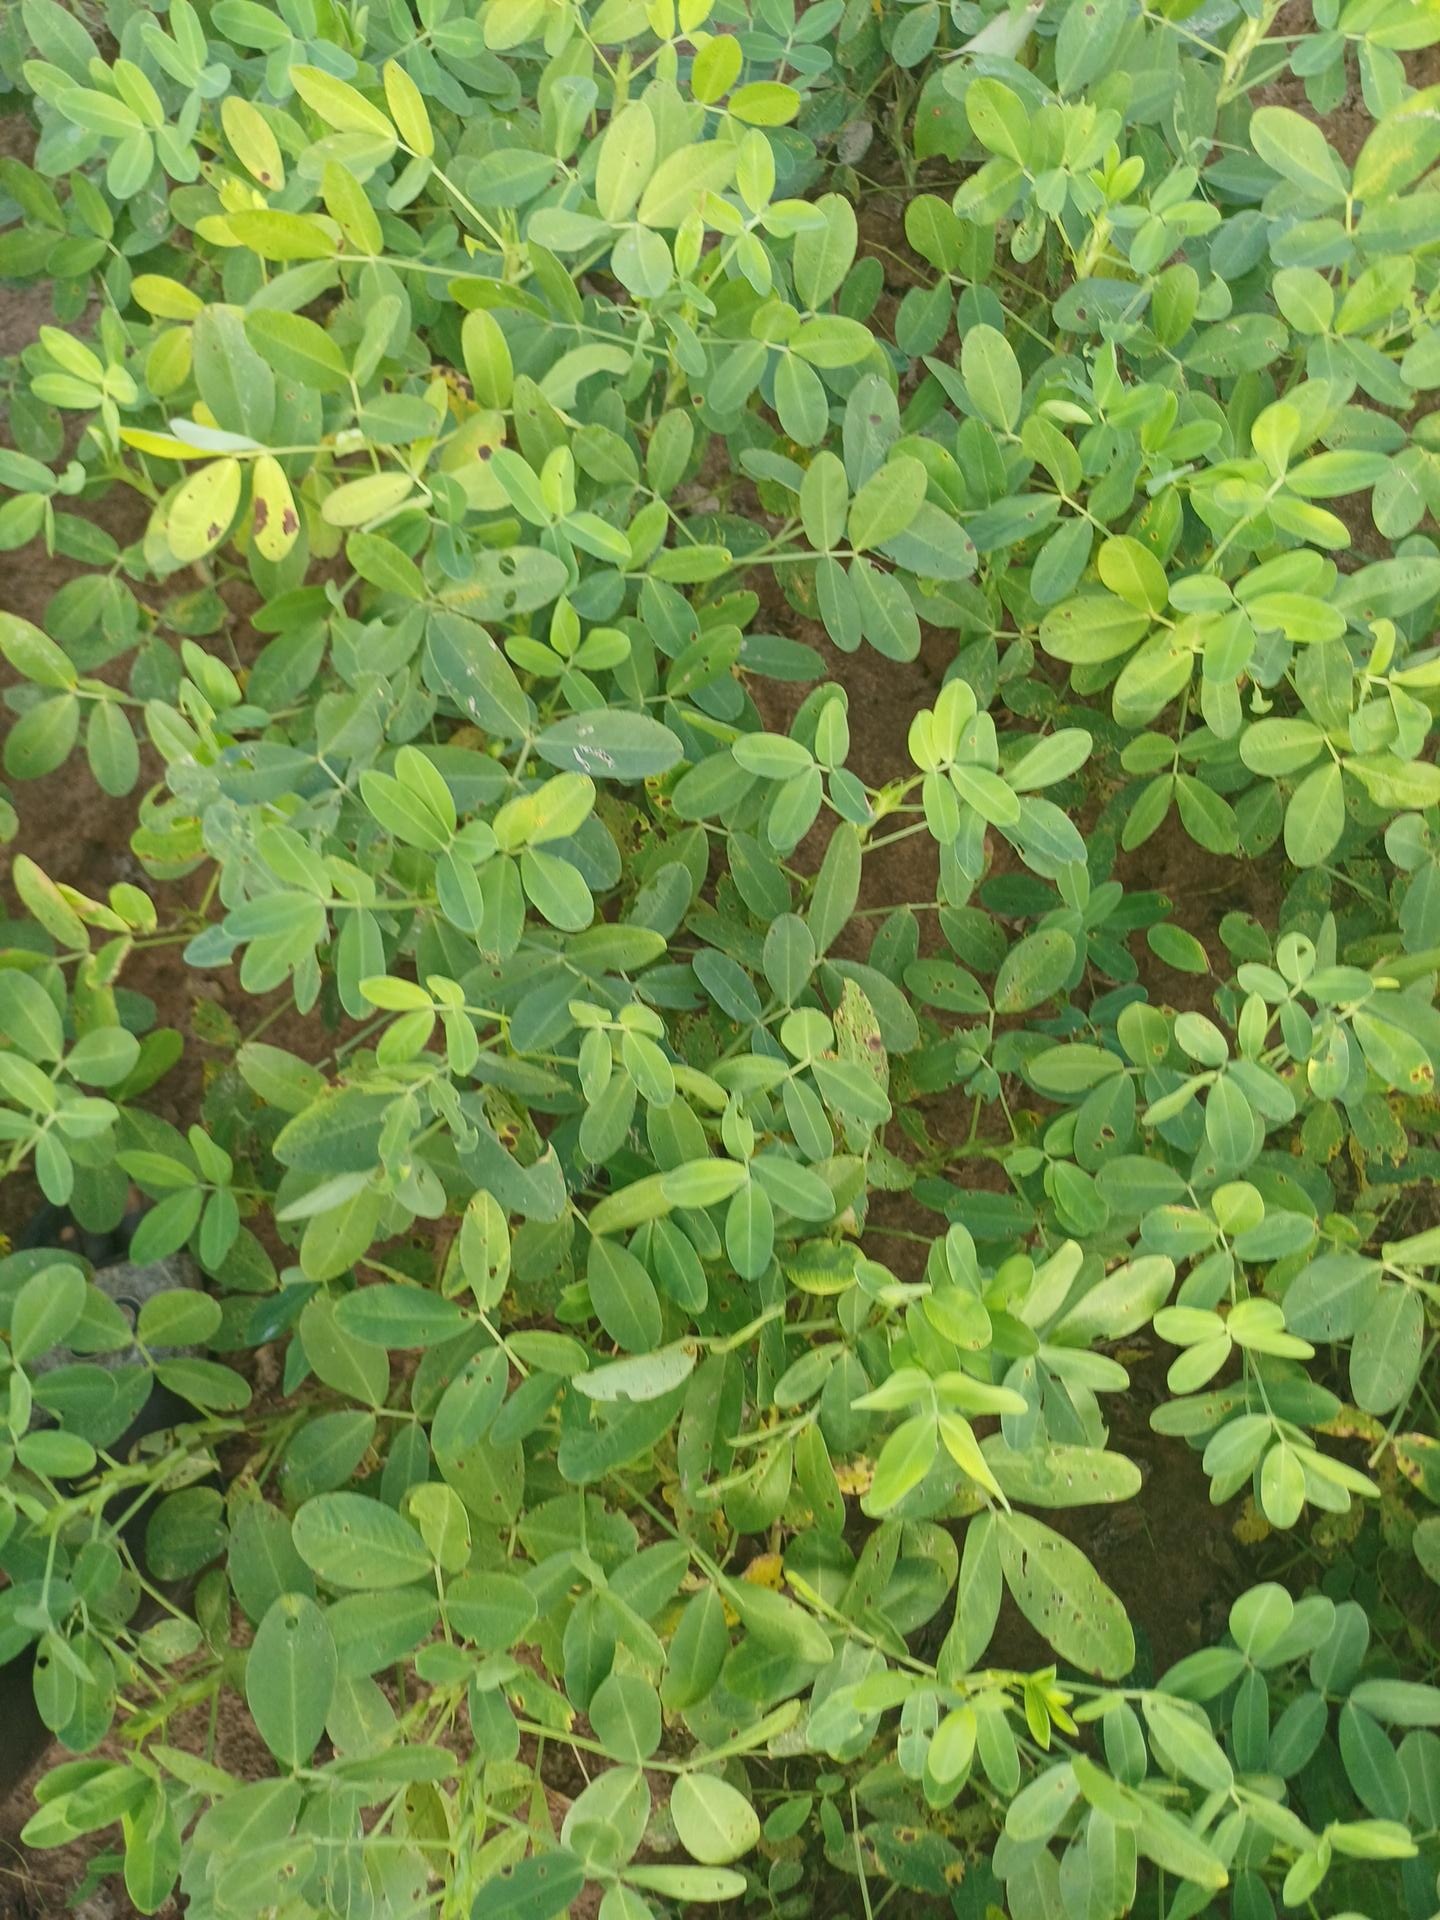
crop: groundnut
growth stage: flowering
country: Senegal
